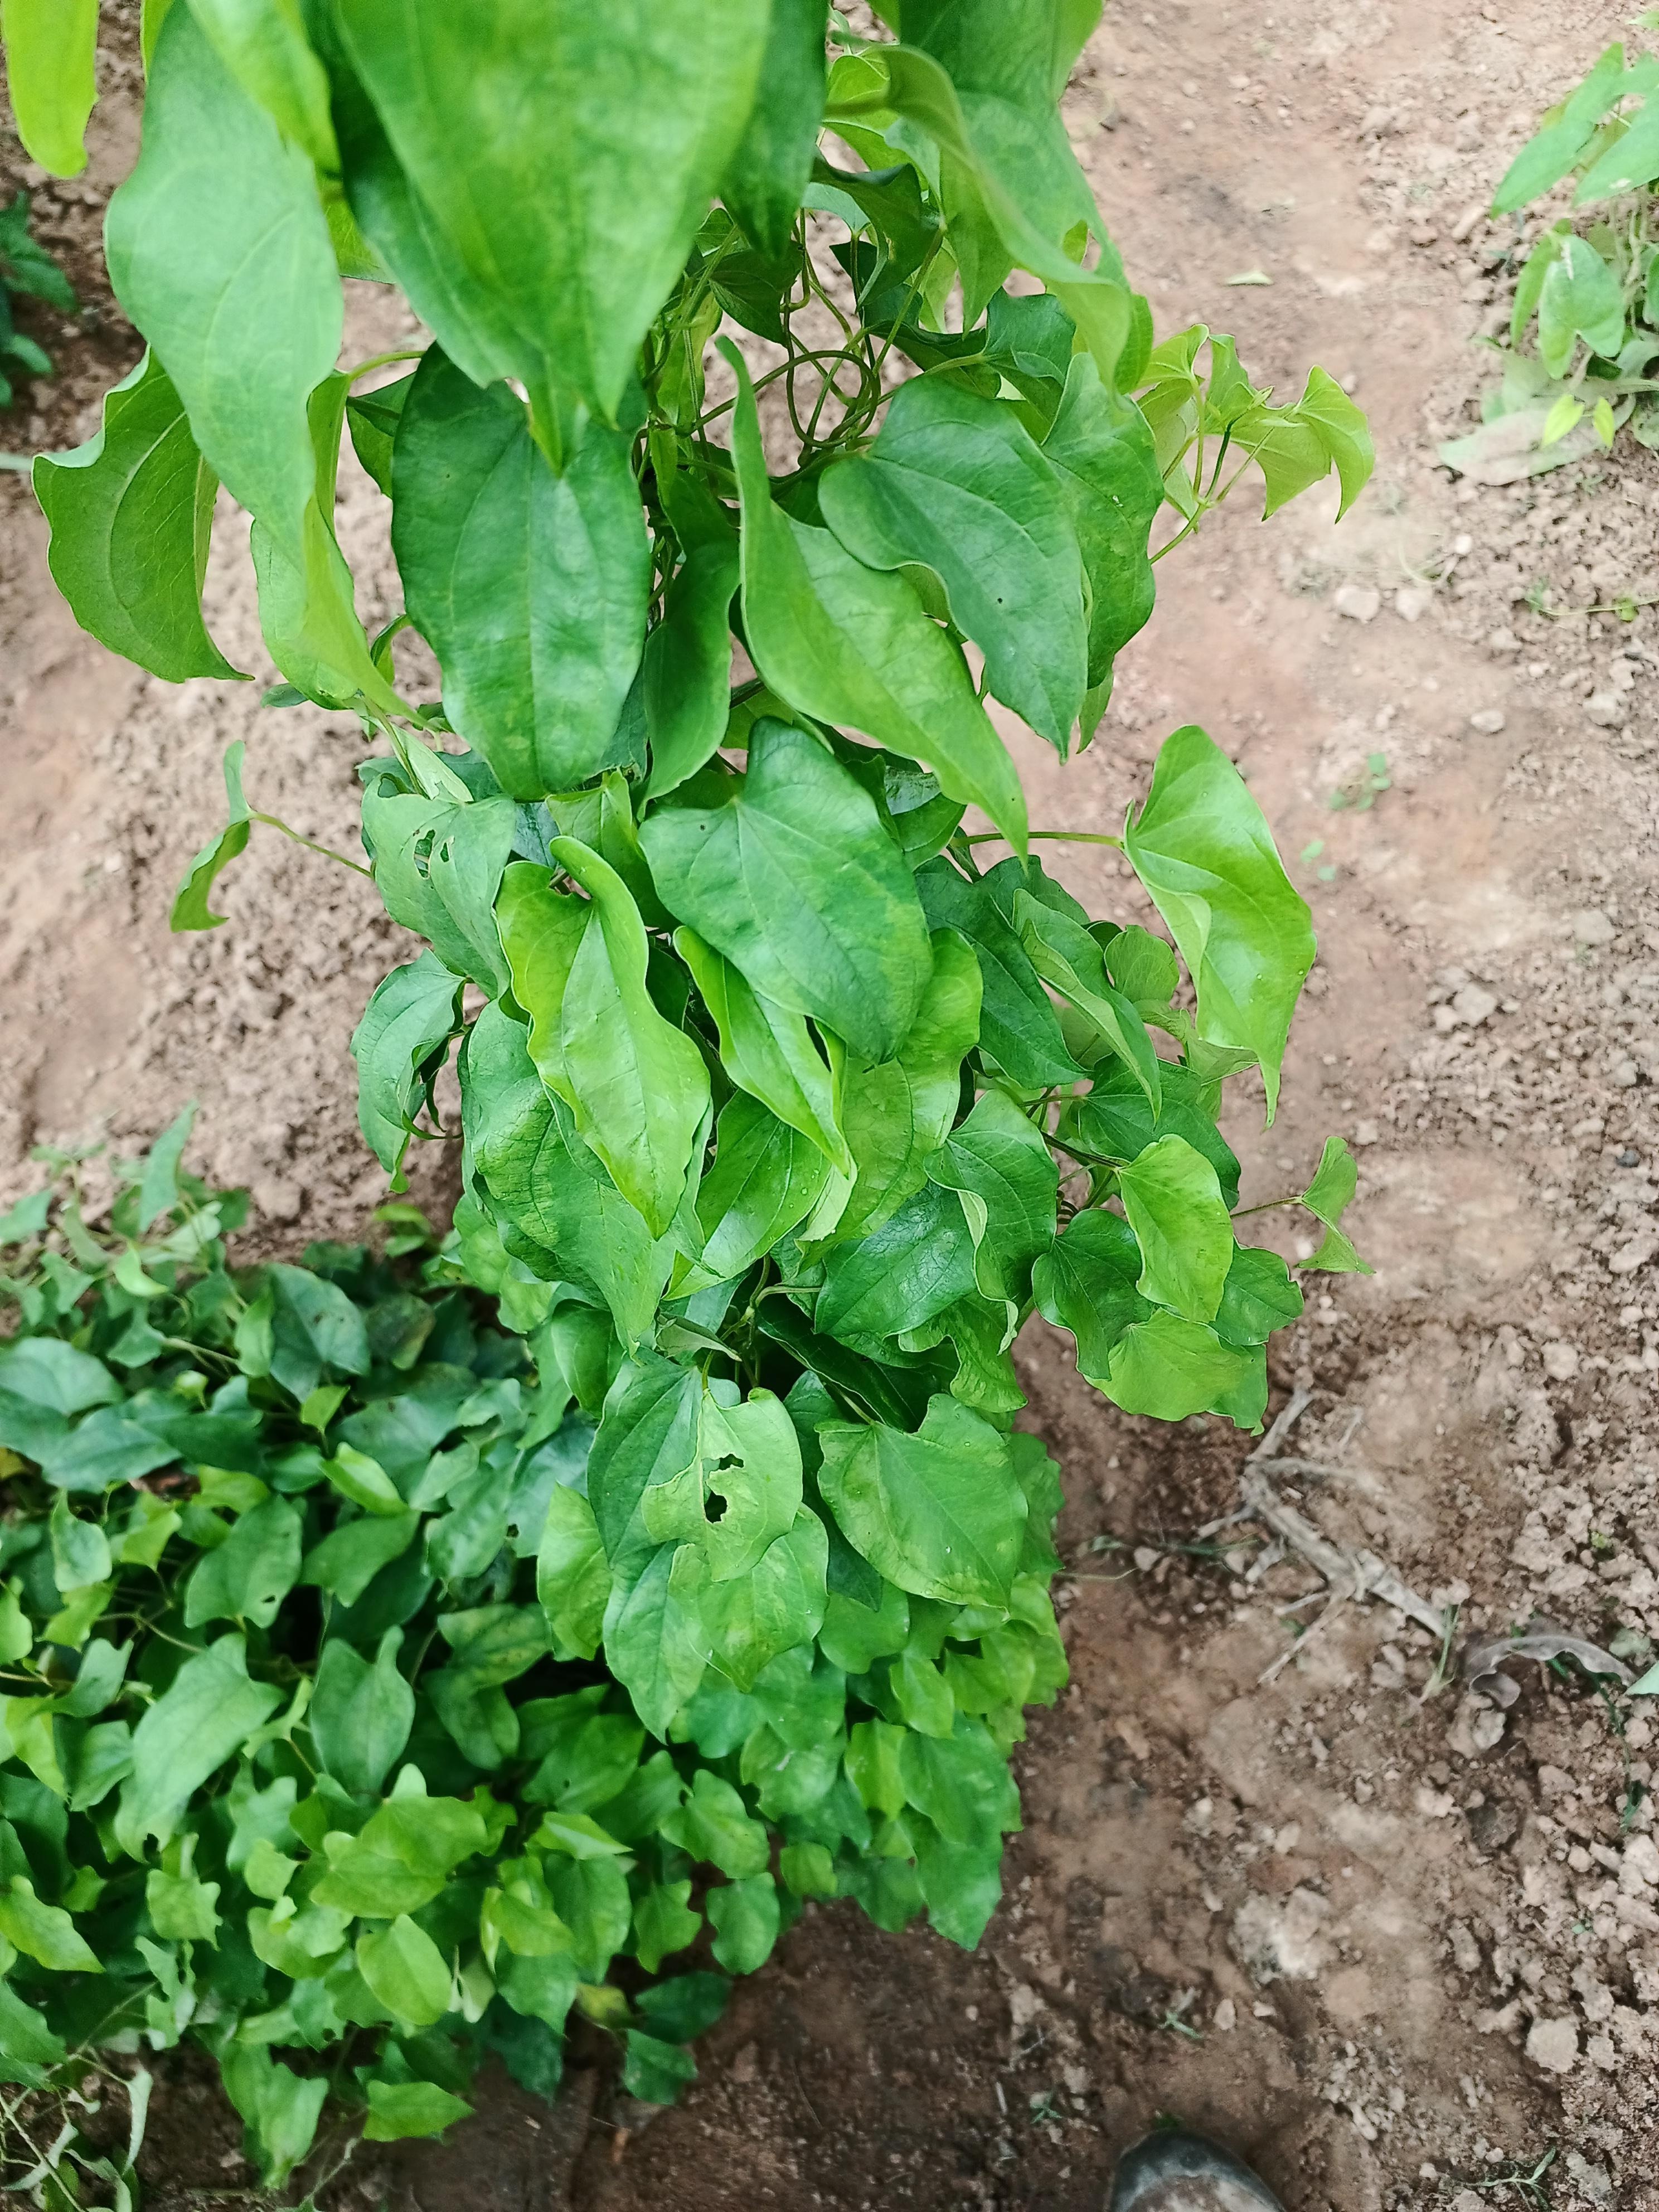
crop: yam
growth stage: vegetative
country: Nigeria
